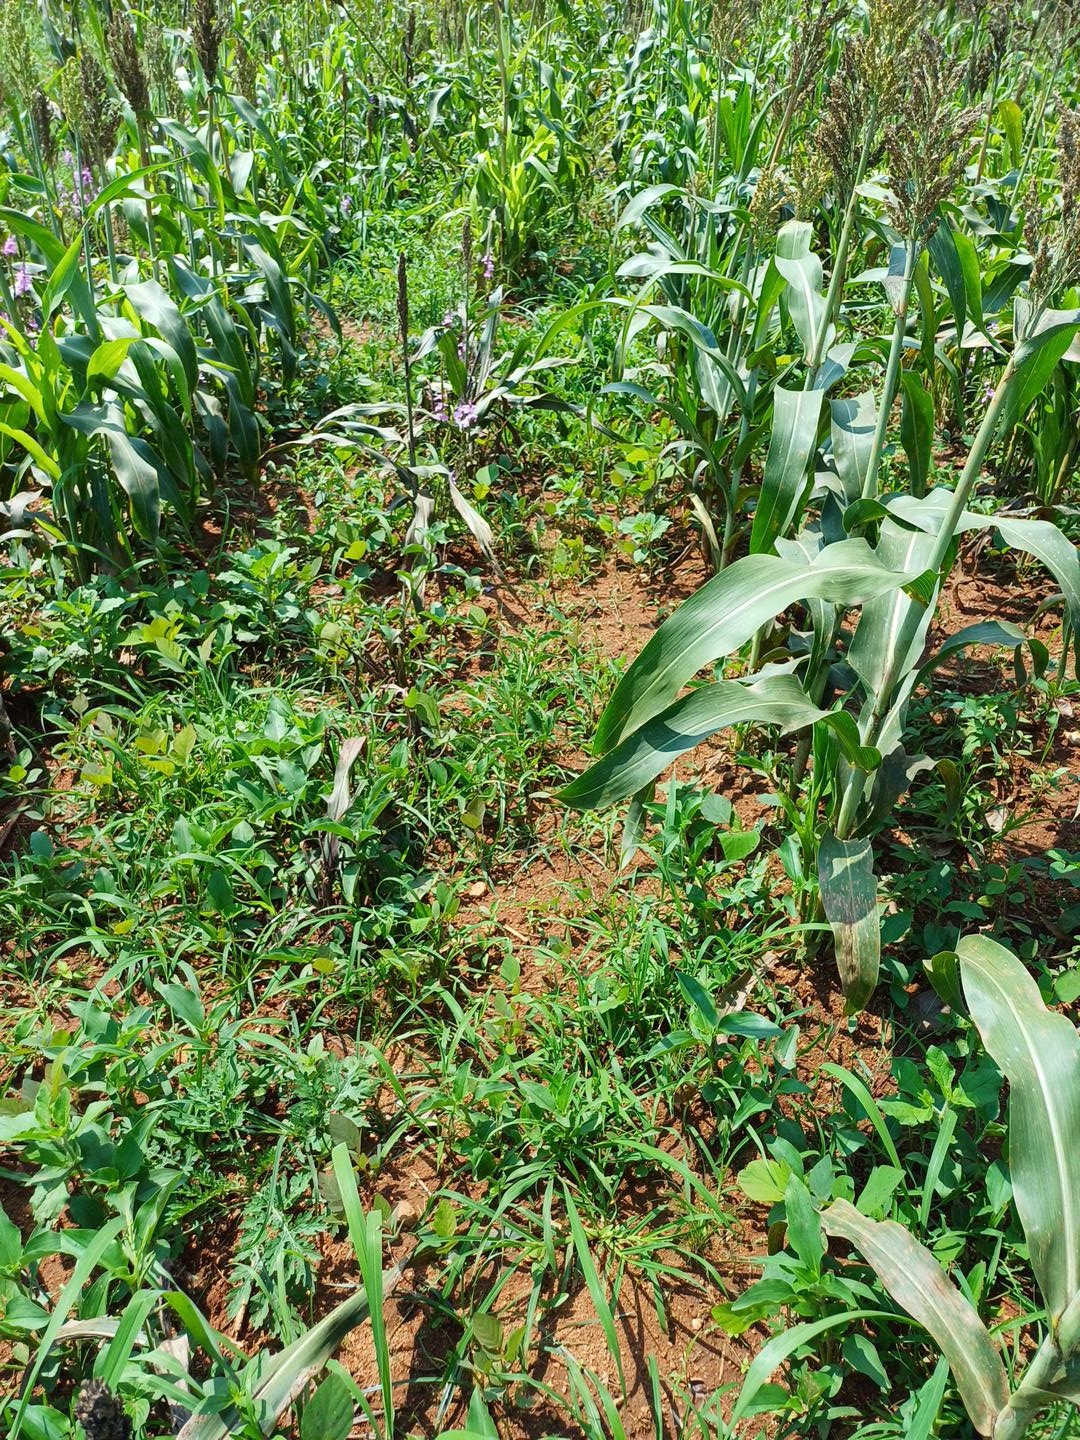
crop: sorghum
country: Kenya
